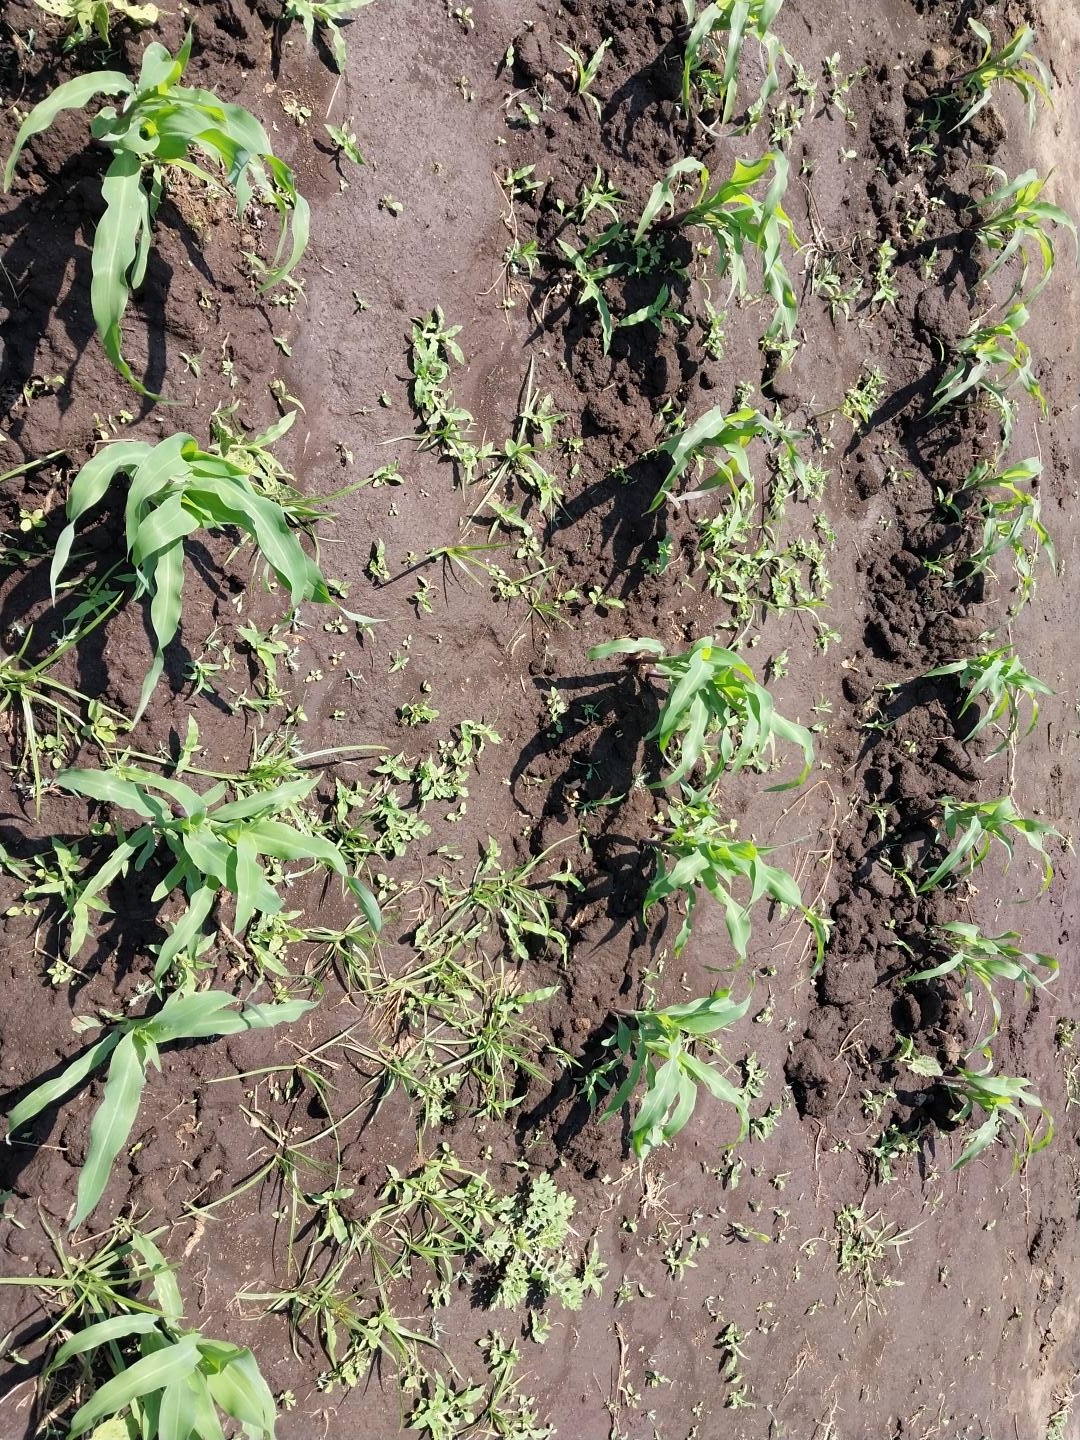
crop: maize
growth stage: emergence
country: Tanzania
